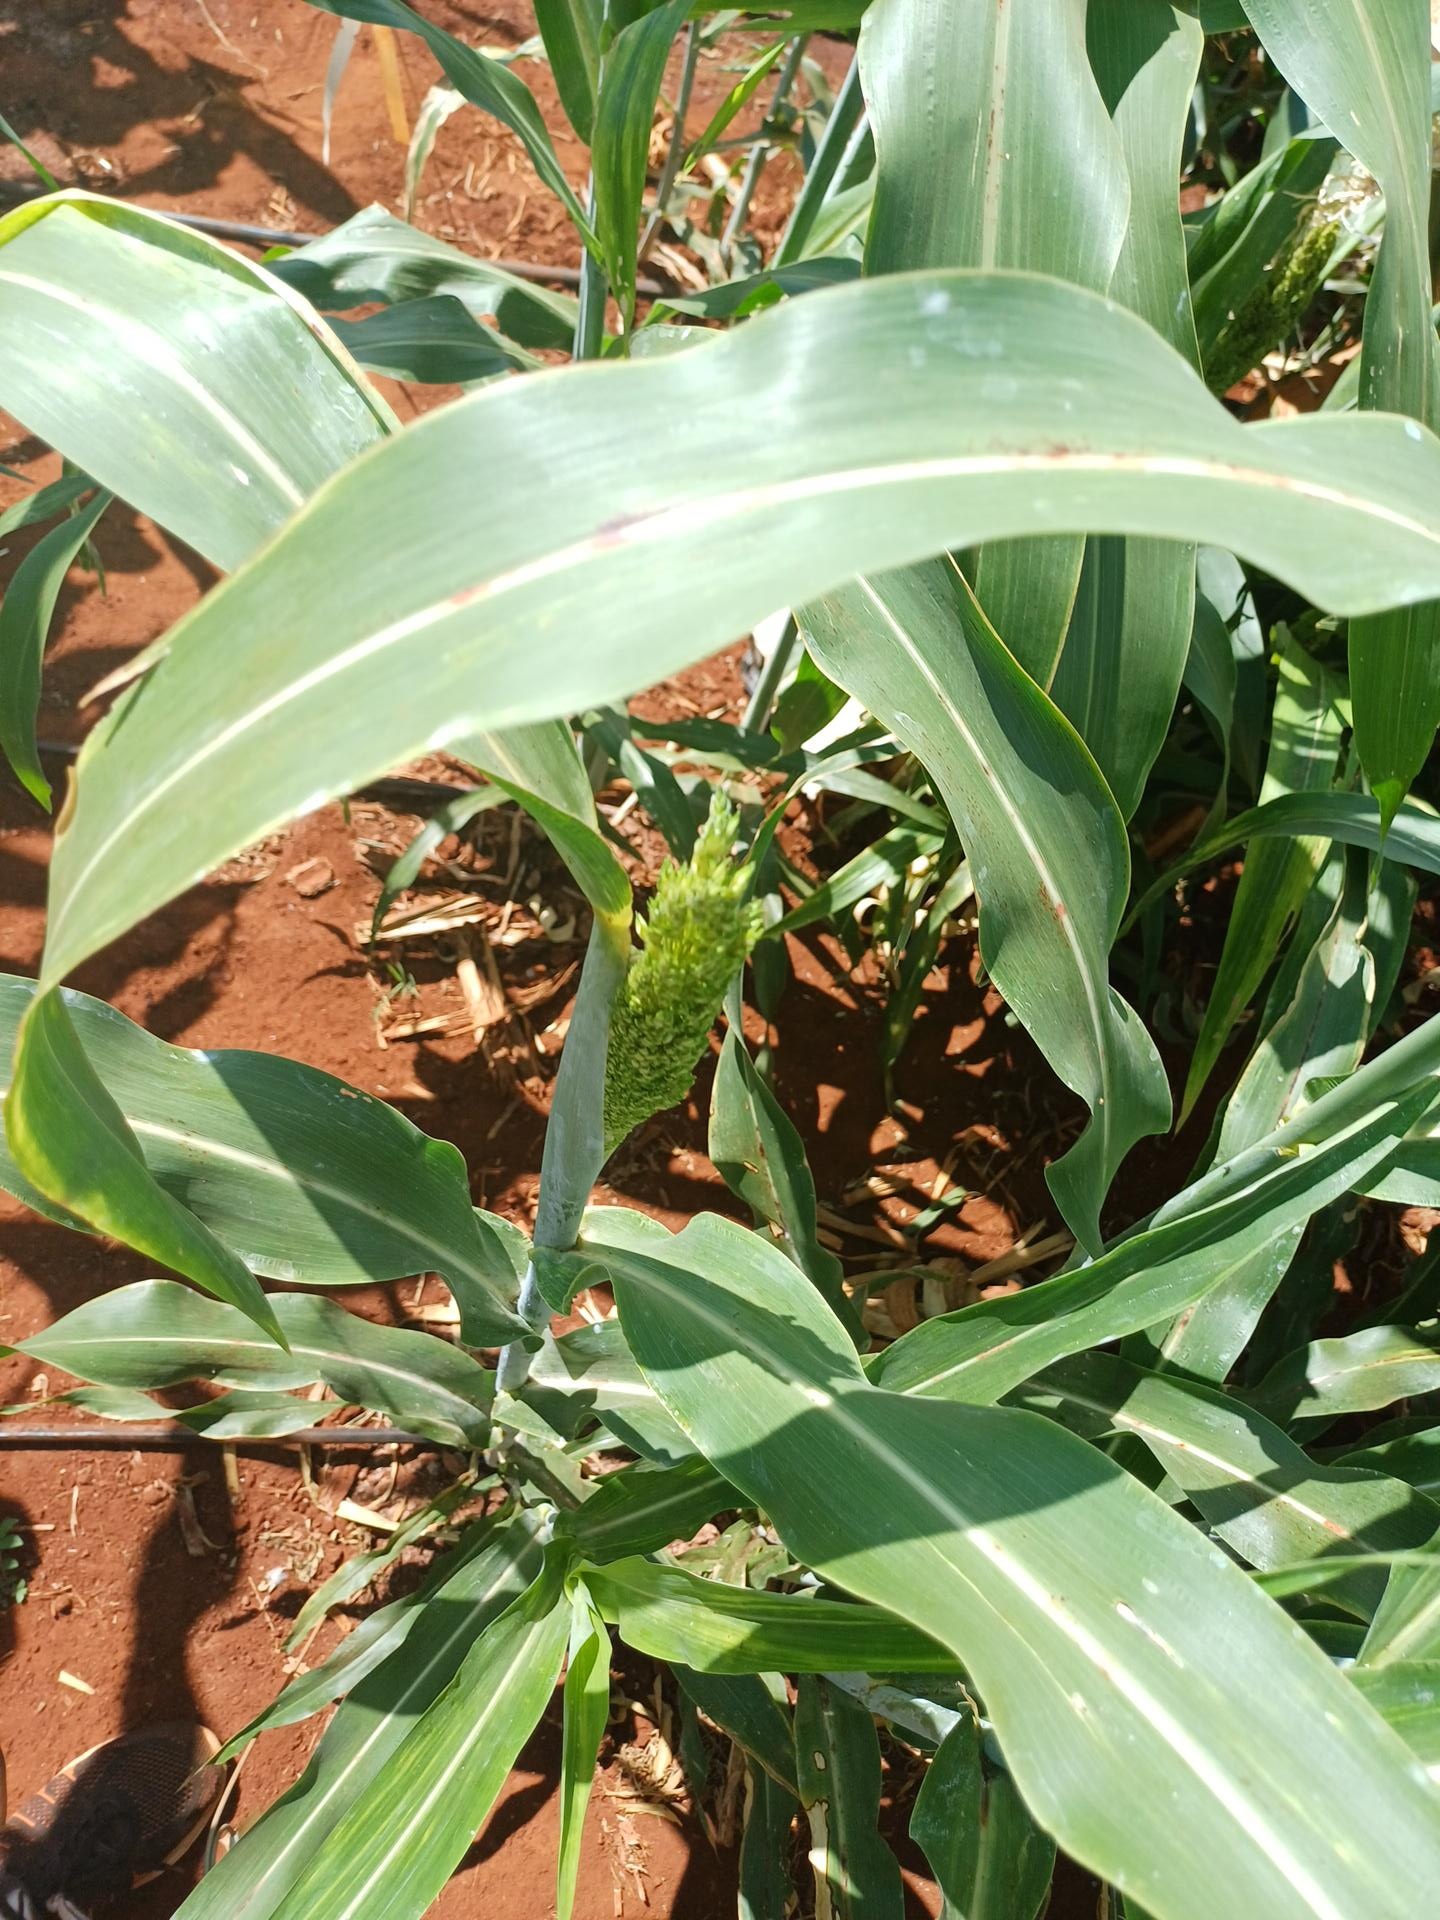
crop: sorghum
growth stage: heading tuber
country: Kenya
